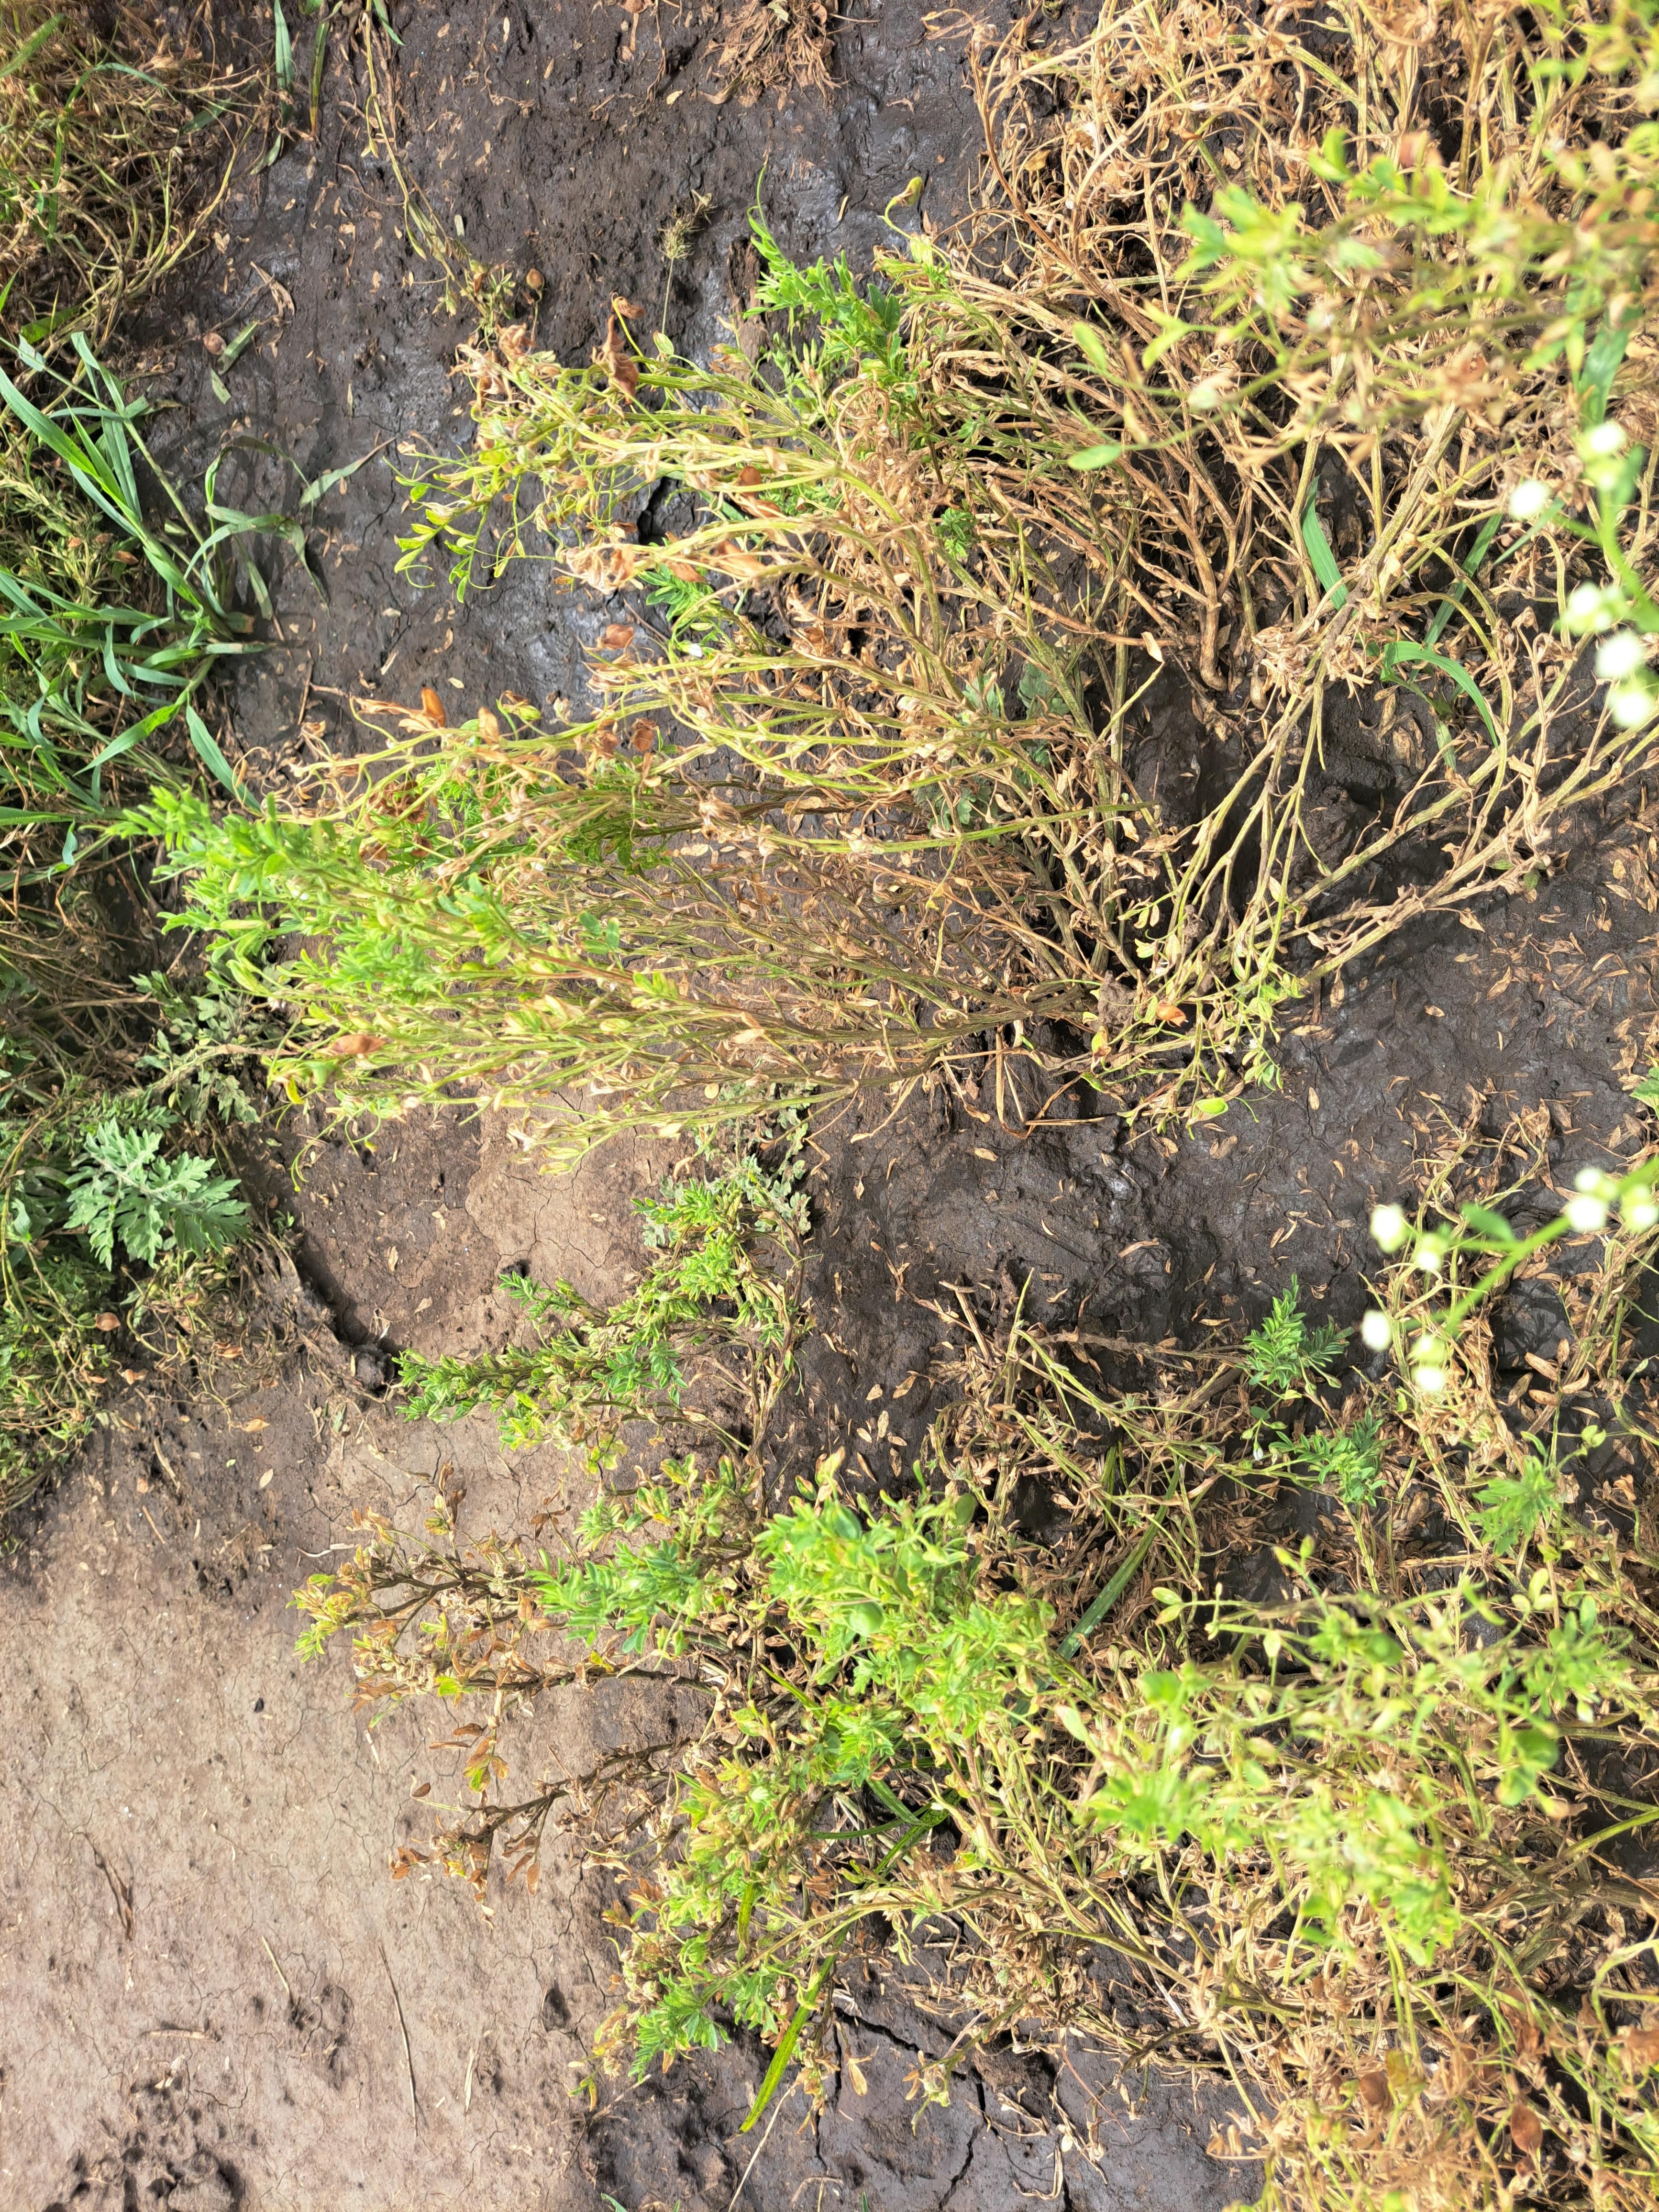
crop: lentil
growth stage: development pod
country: Tanzania
